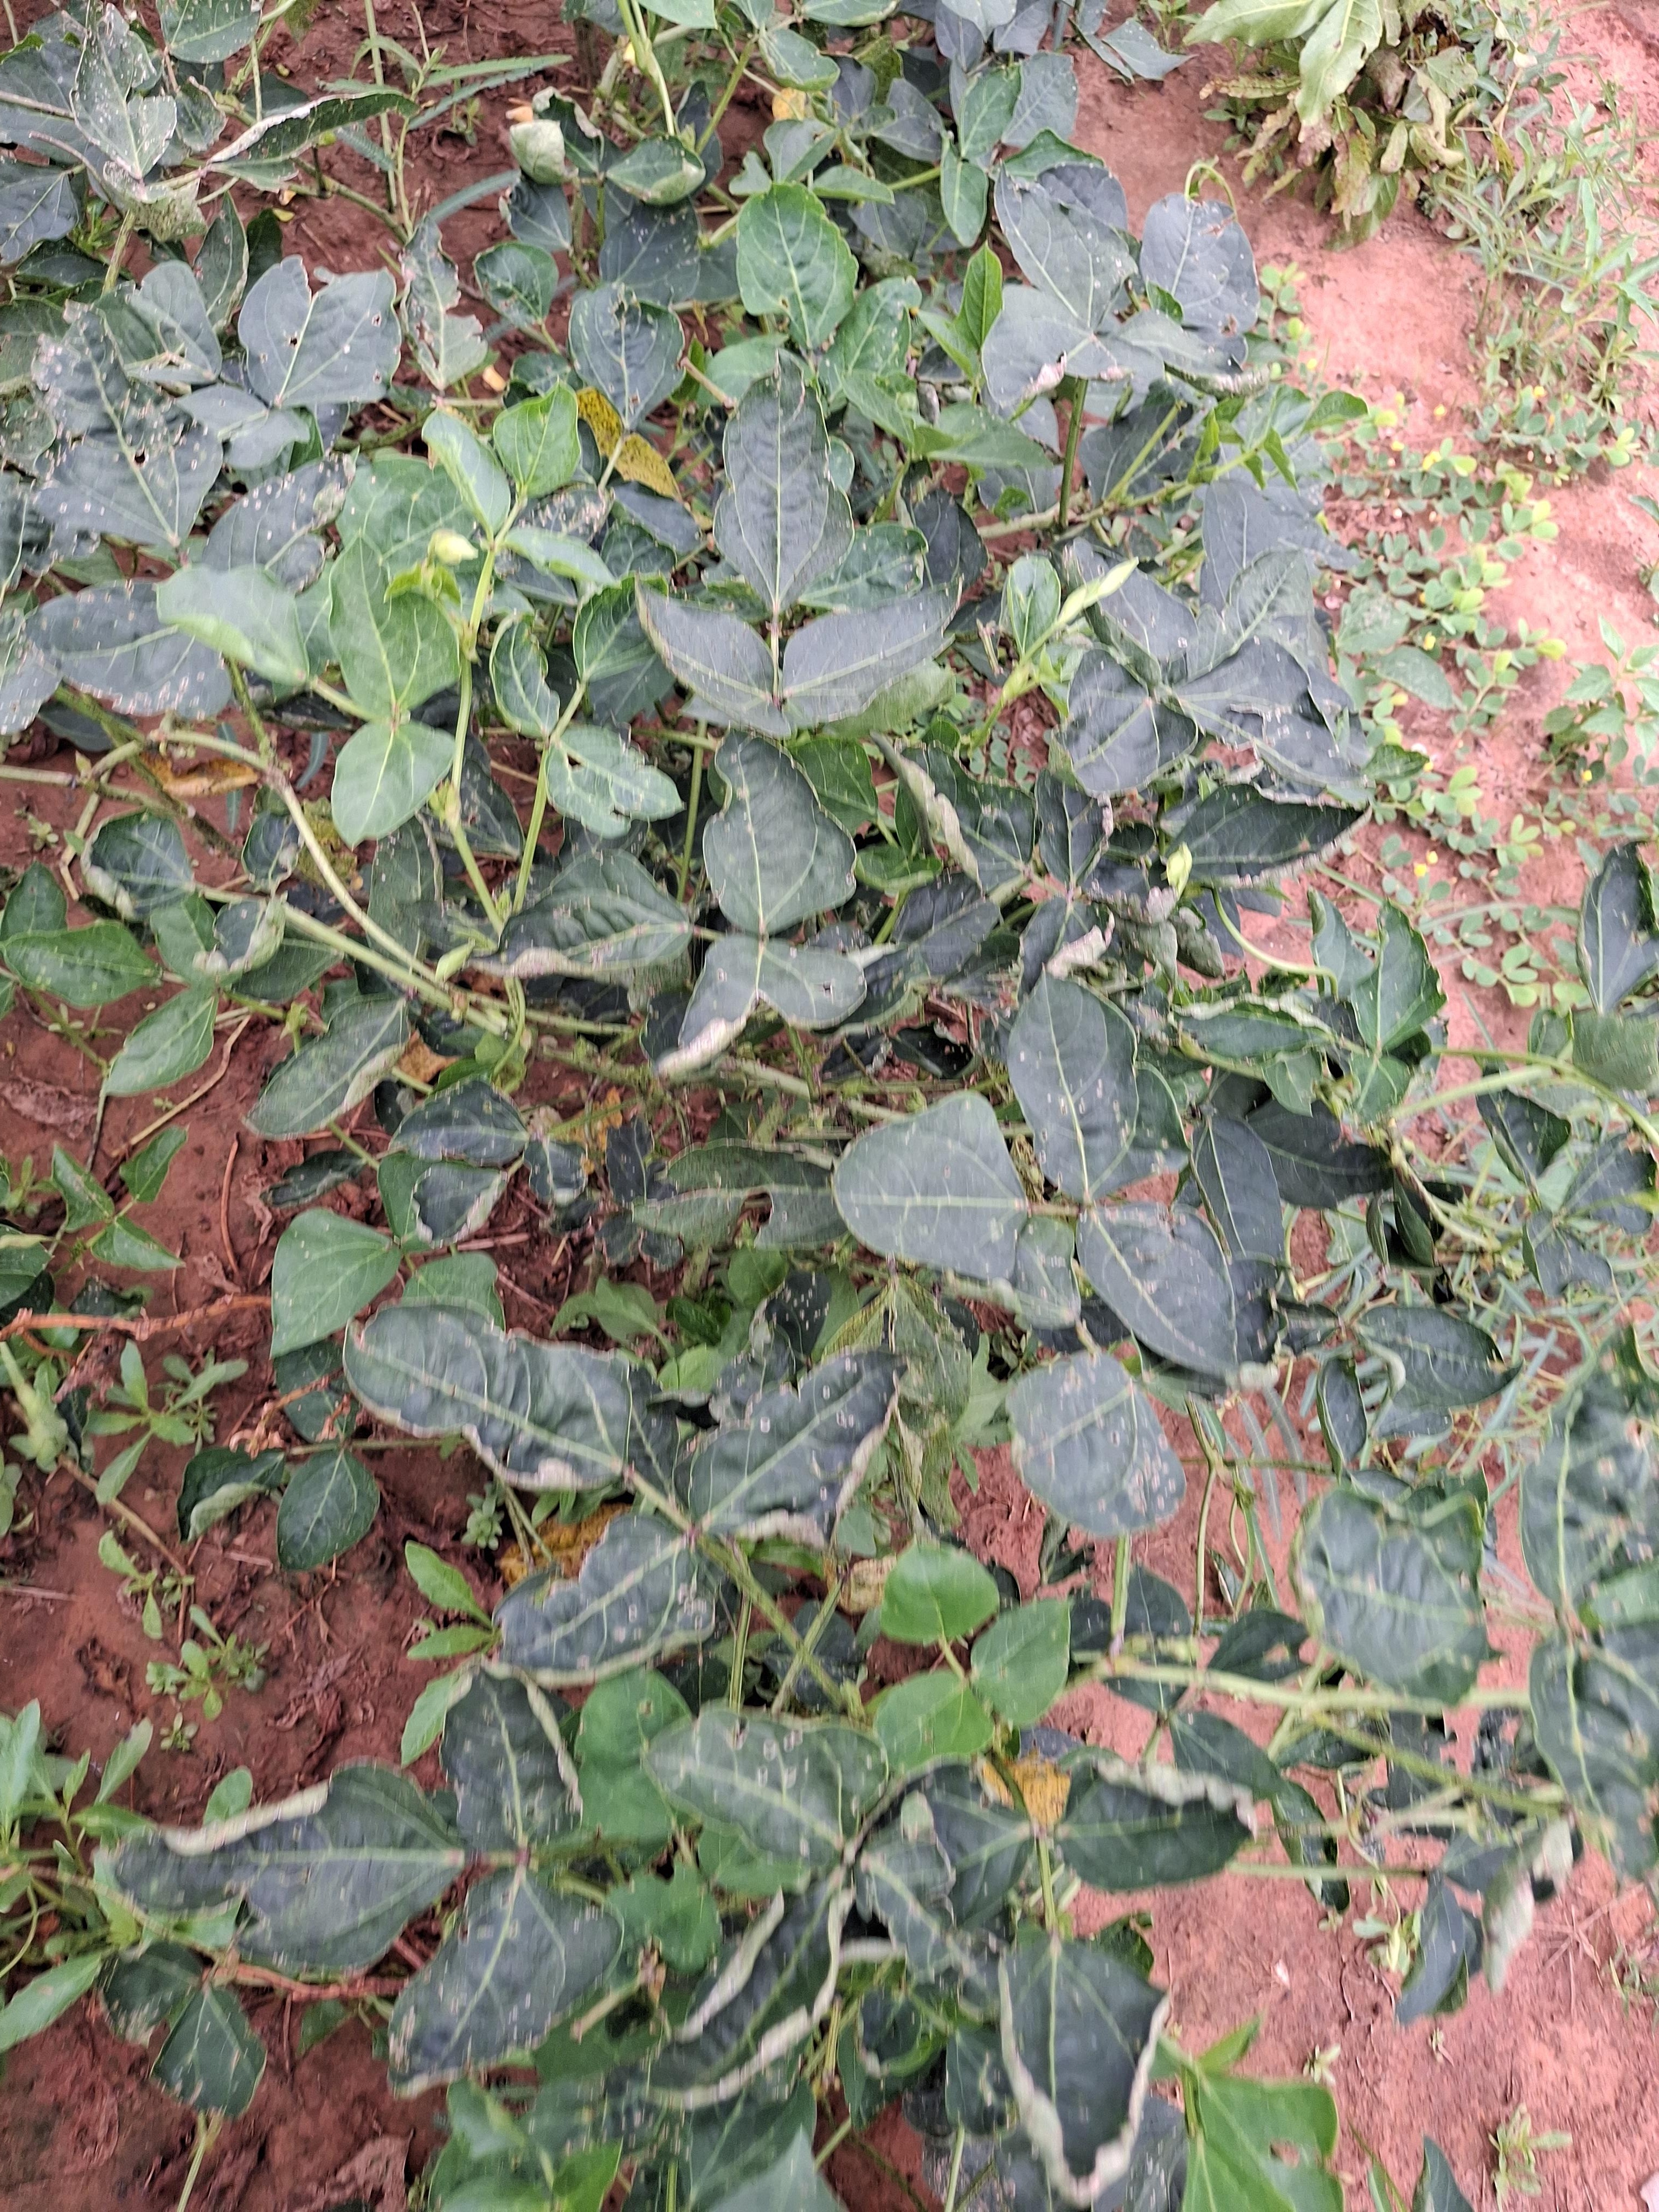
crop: cowpea
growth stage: flowering
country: Nigeria
